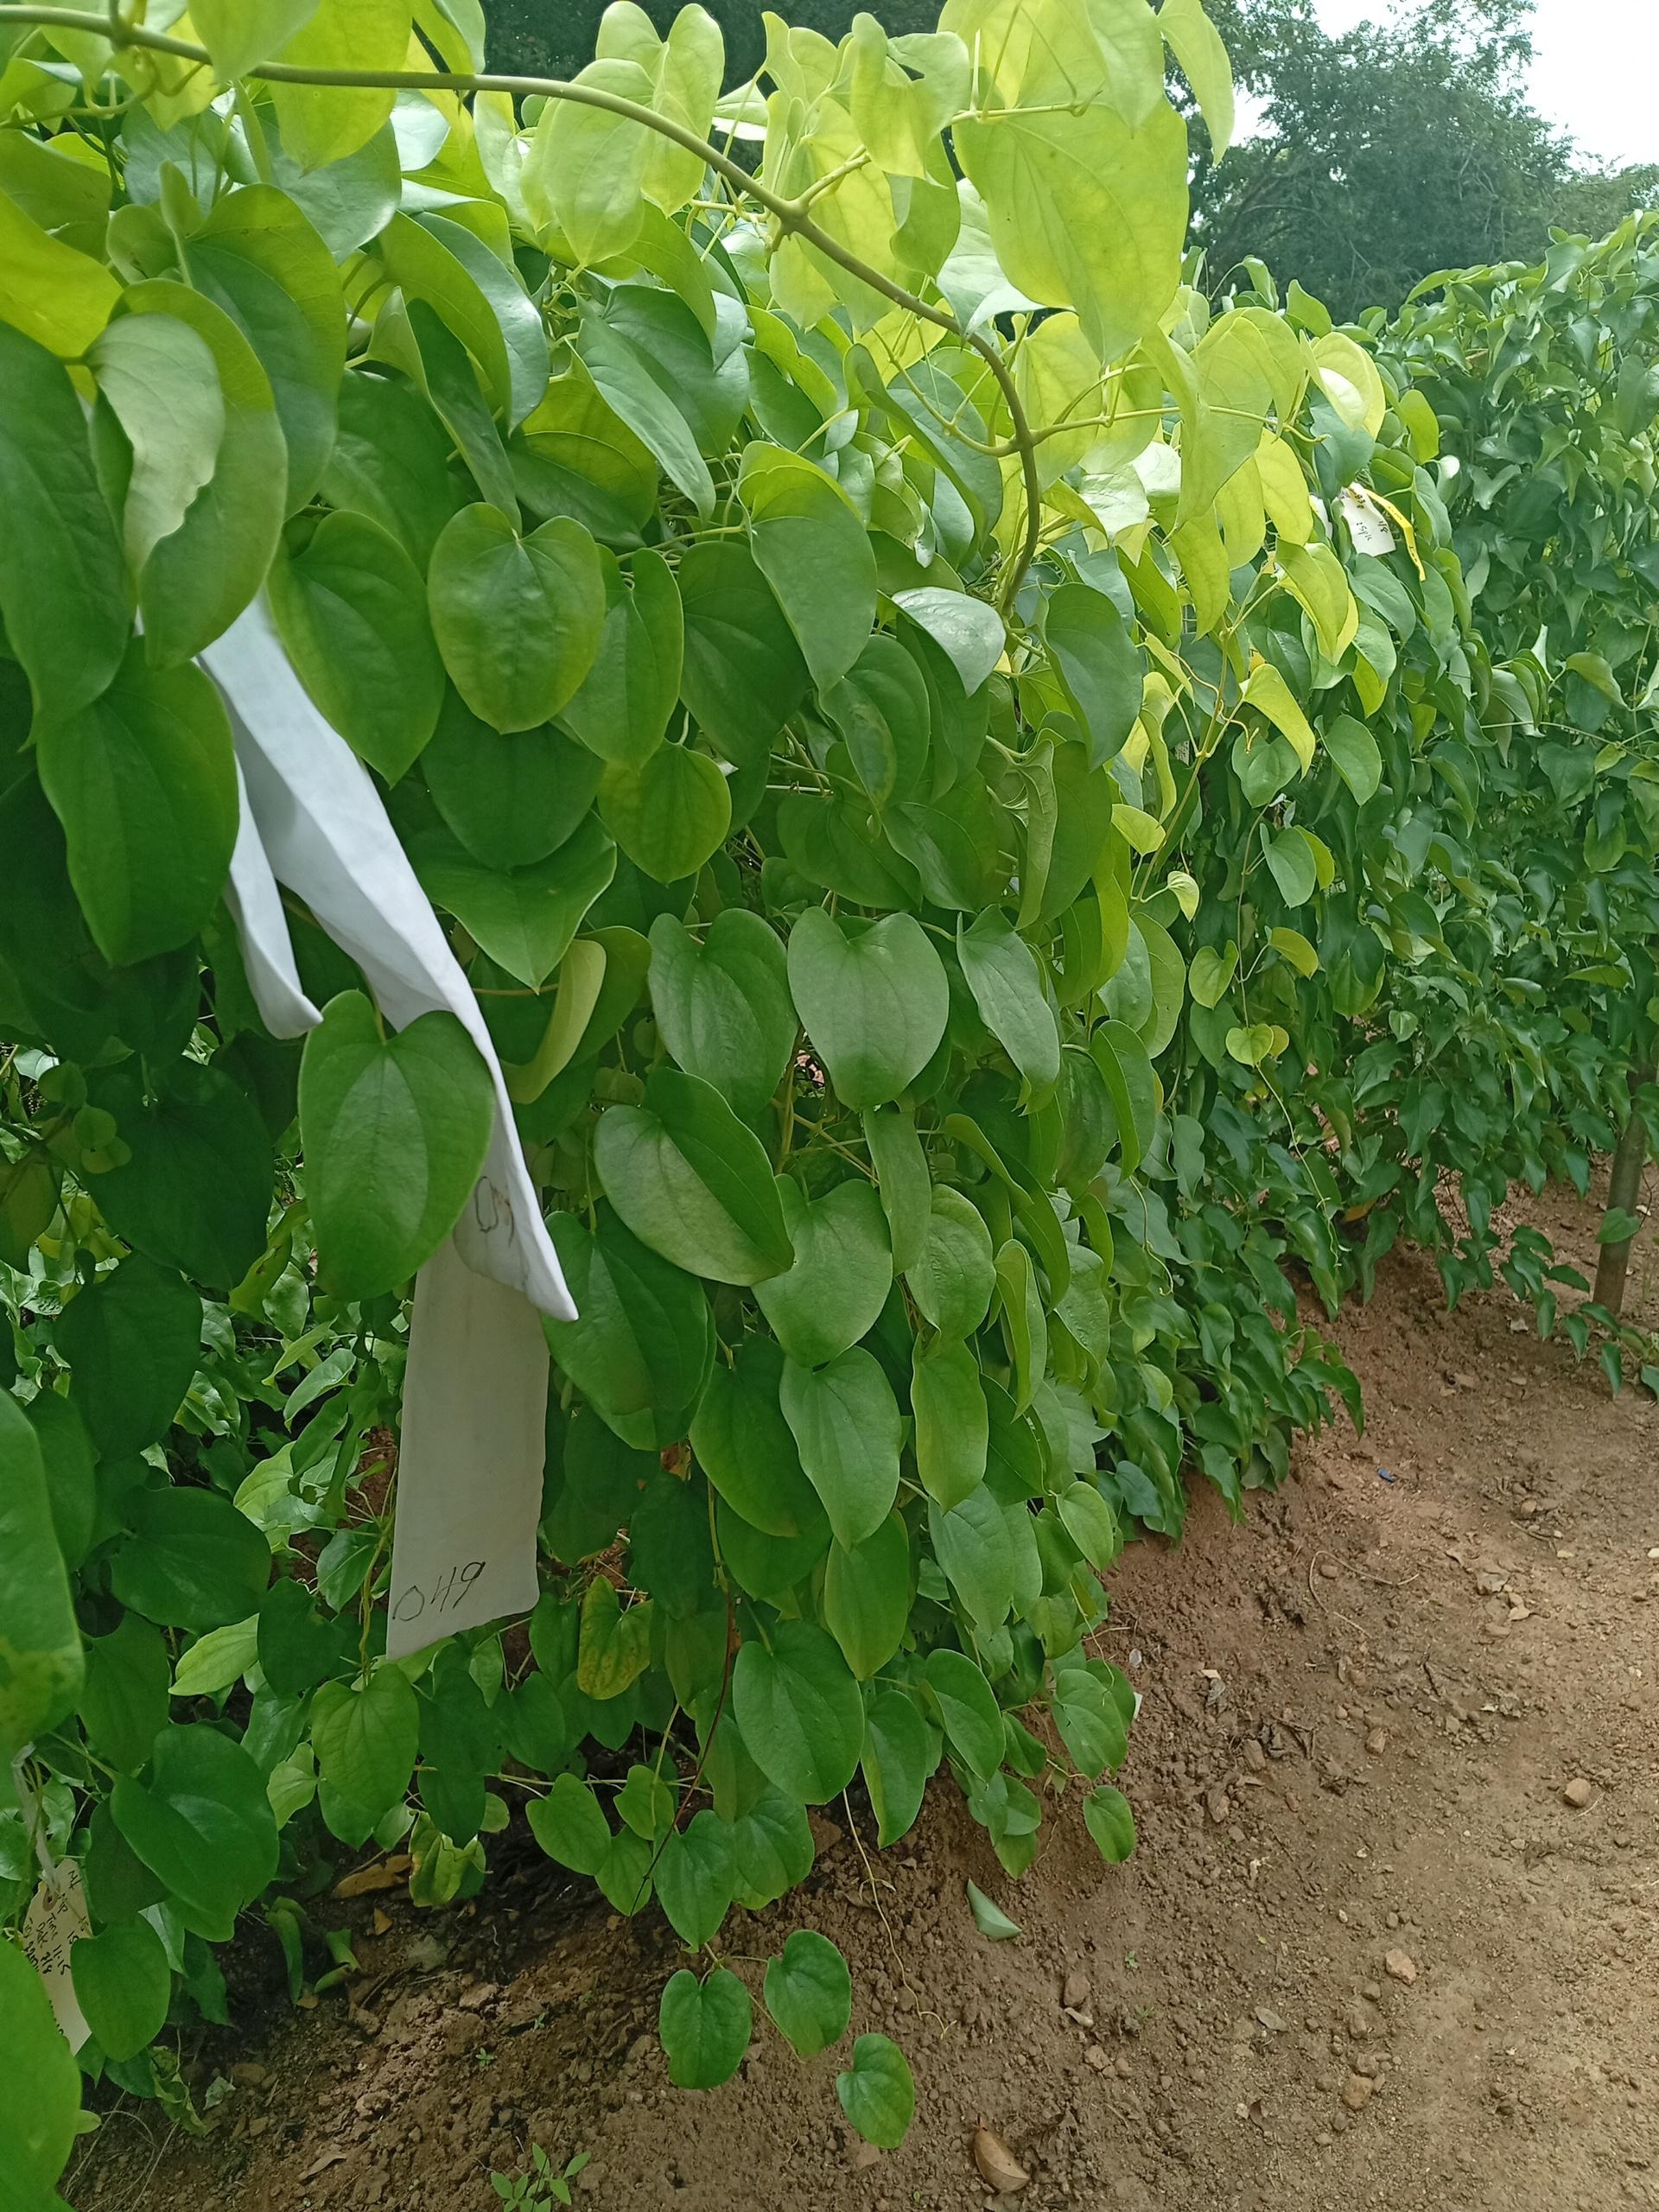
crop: yam
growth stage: vegetative
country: Nigeria
